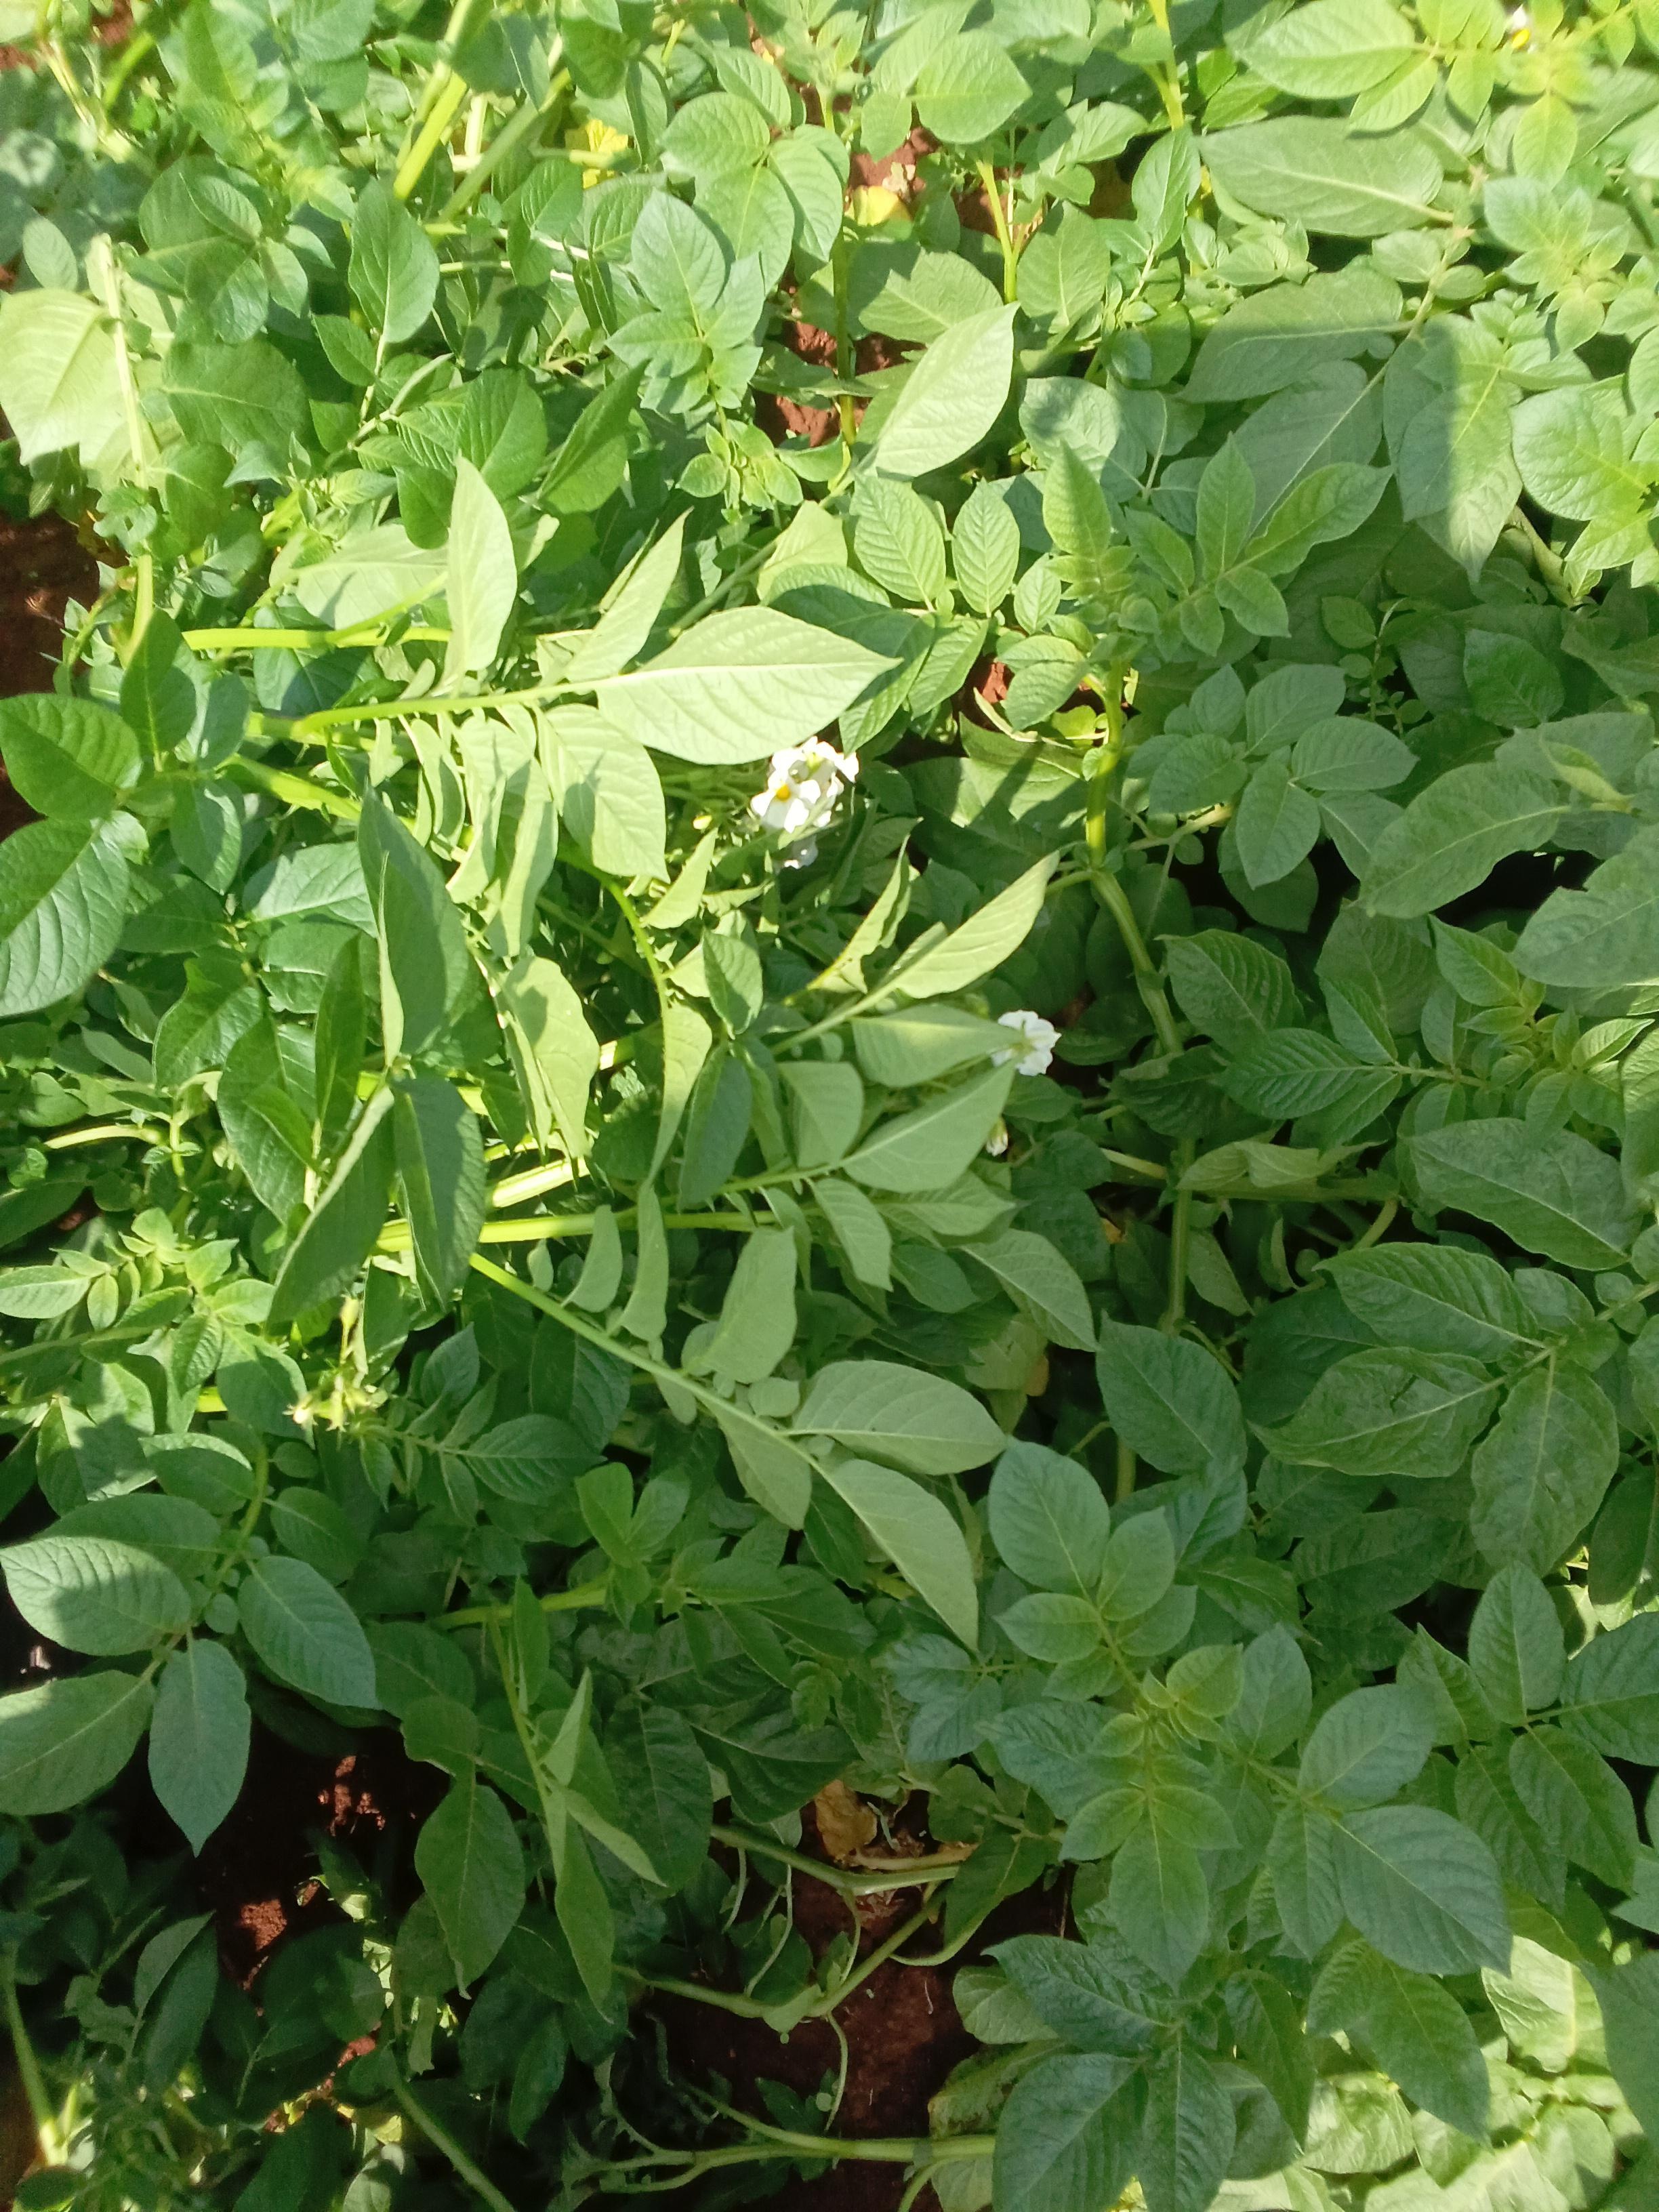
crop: potato
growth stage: flowering
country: Kenya
